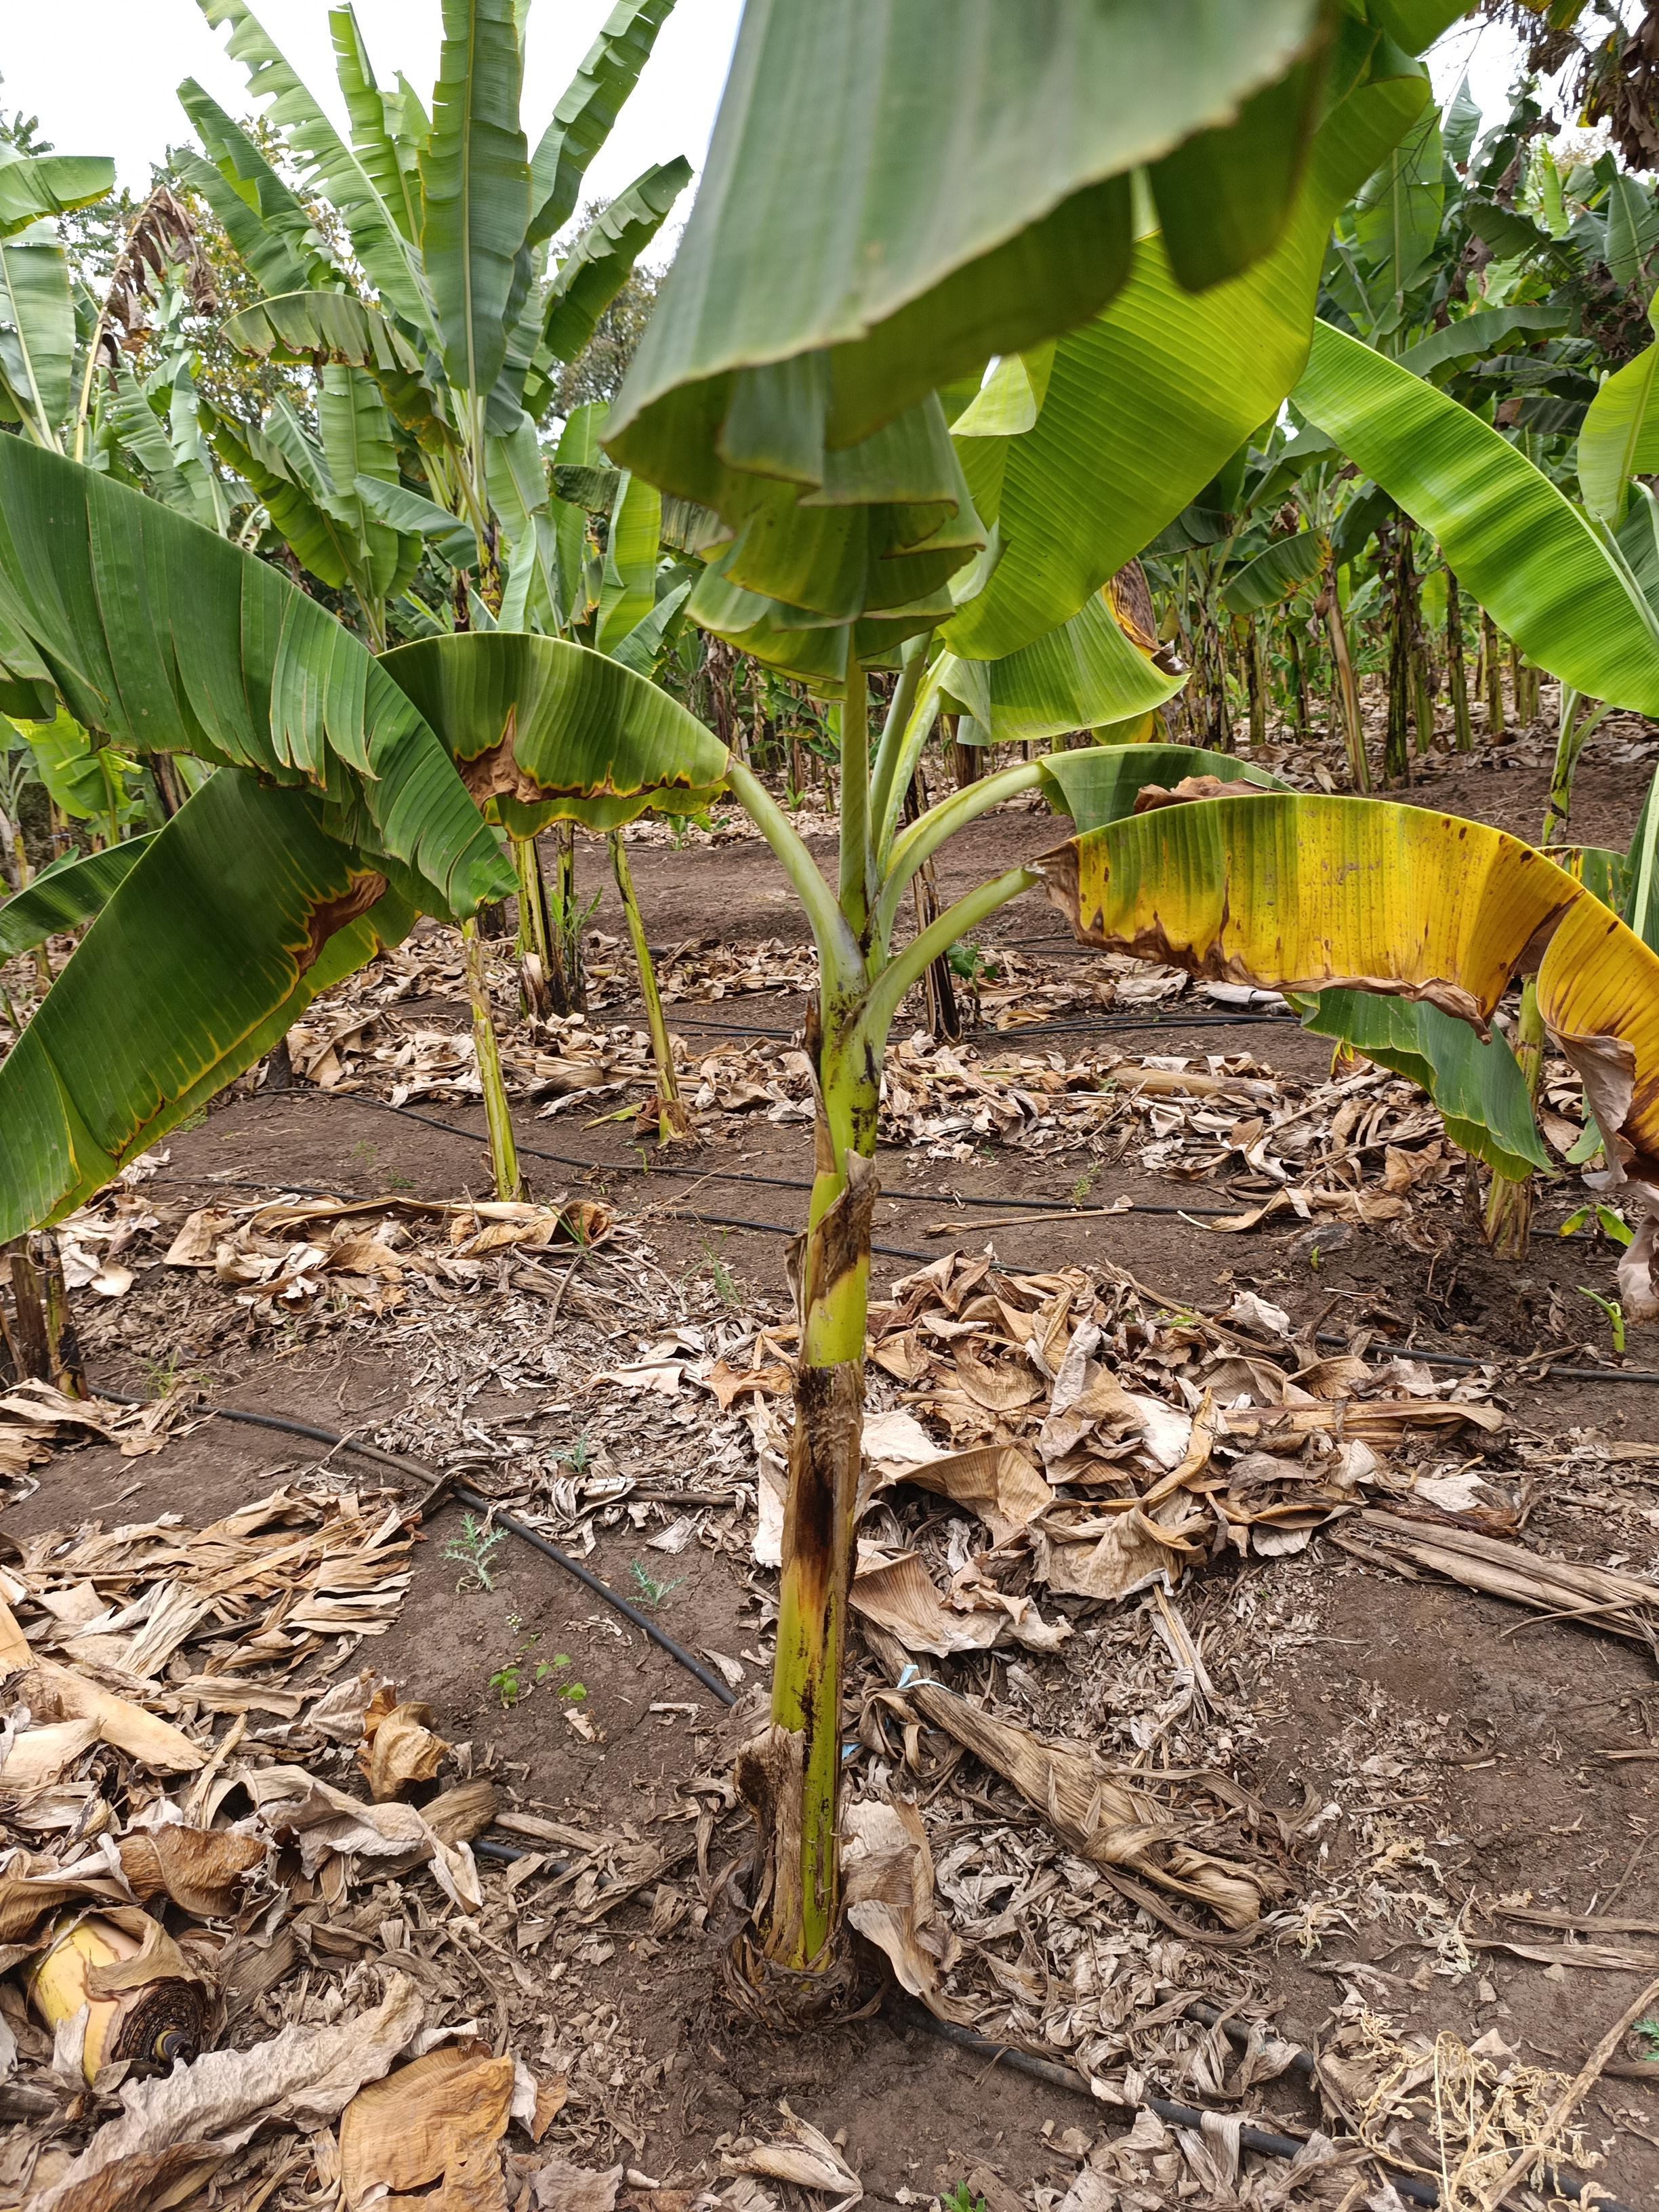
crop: banana
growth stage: vegetative
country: Tanzania
